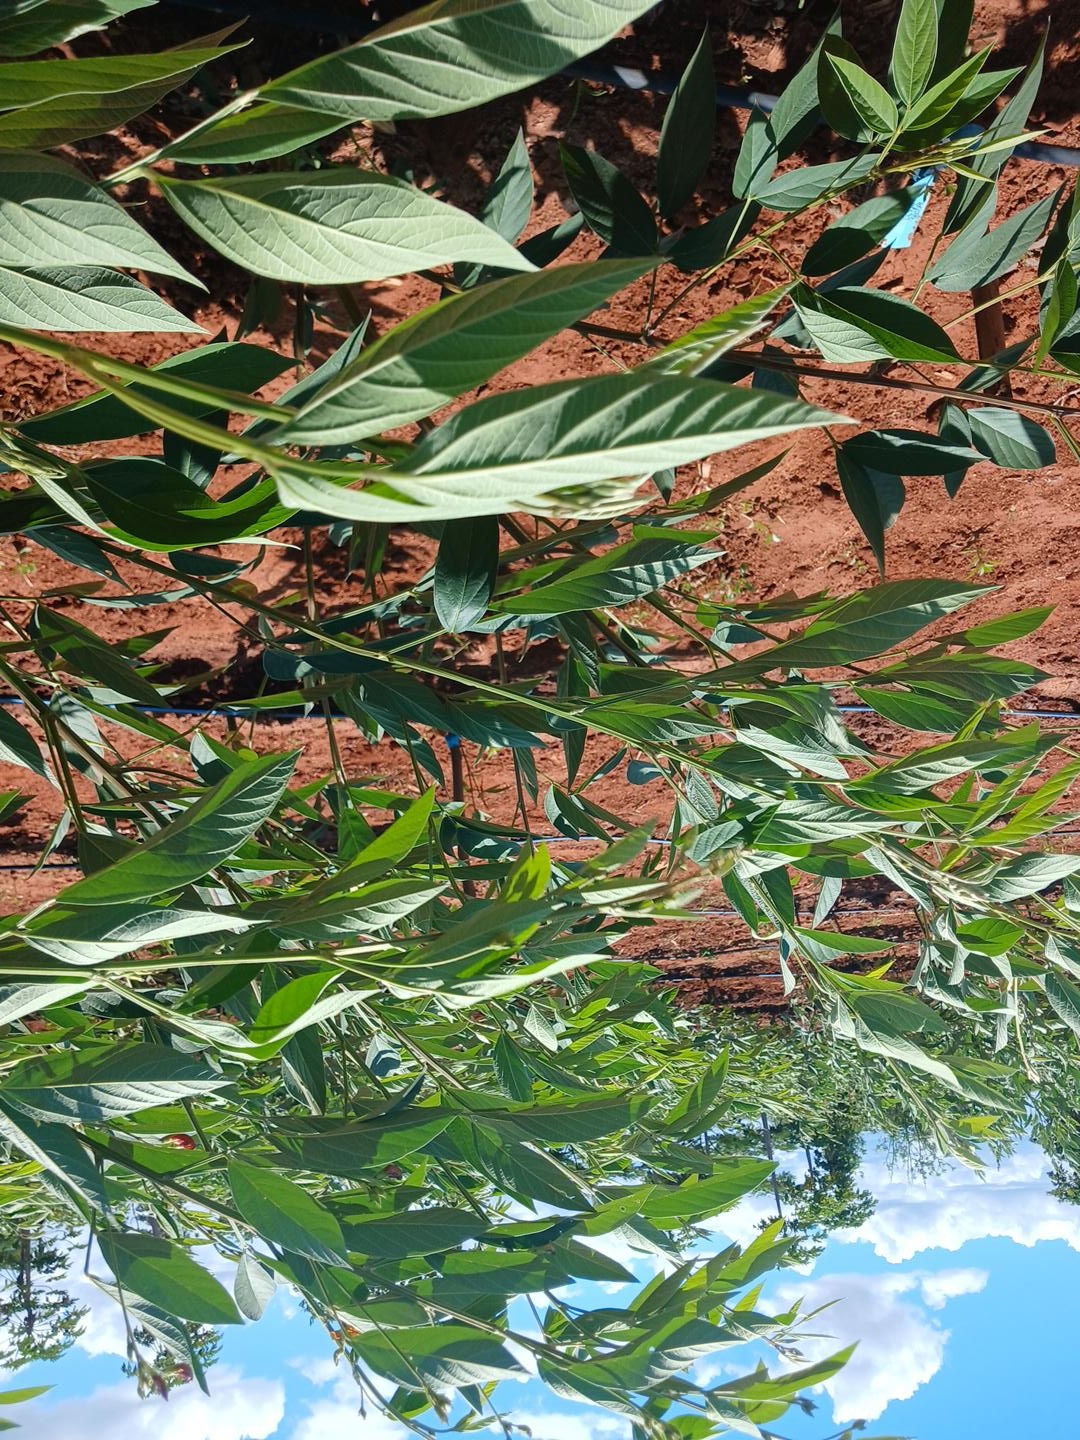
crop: pigeonpea
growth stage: flowering
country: Kenya
